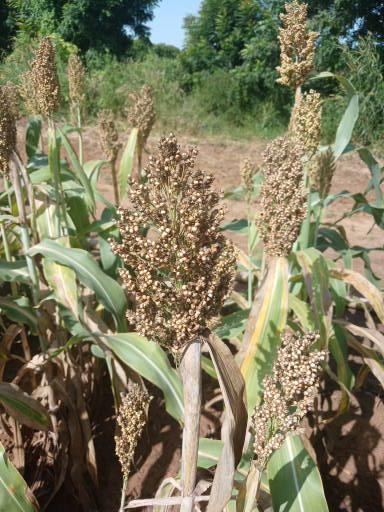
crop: sorghum
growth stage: maturity
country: Senegal
